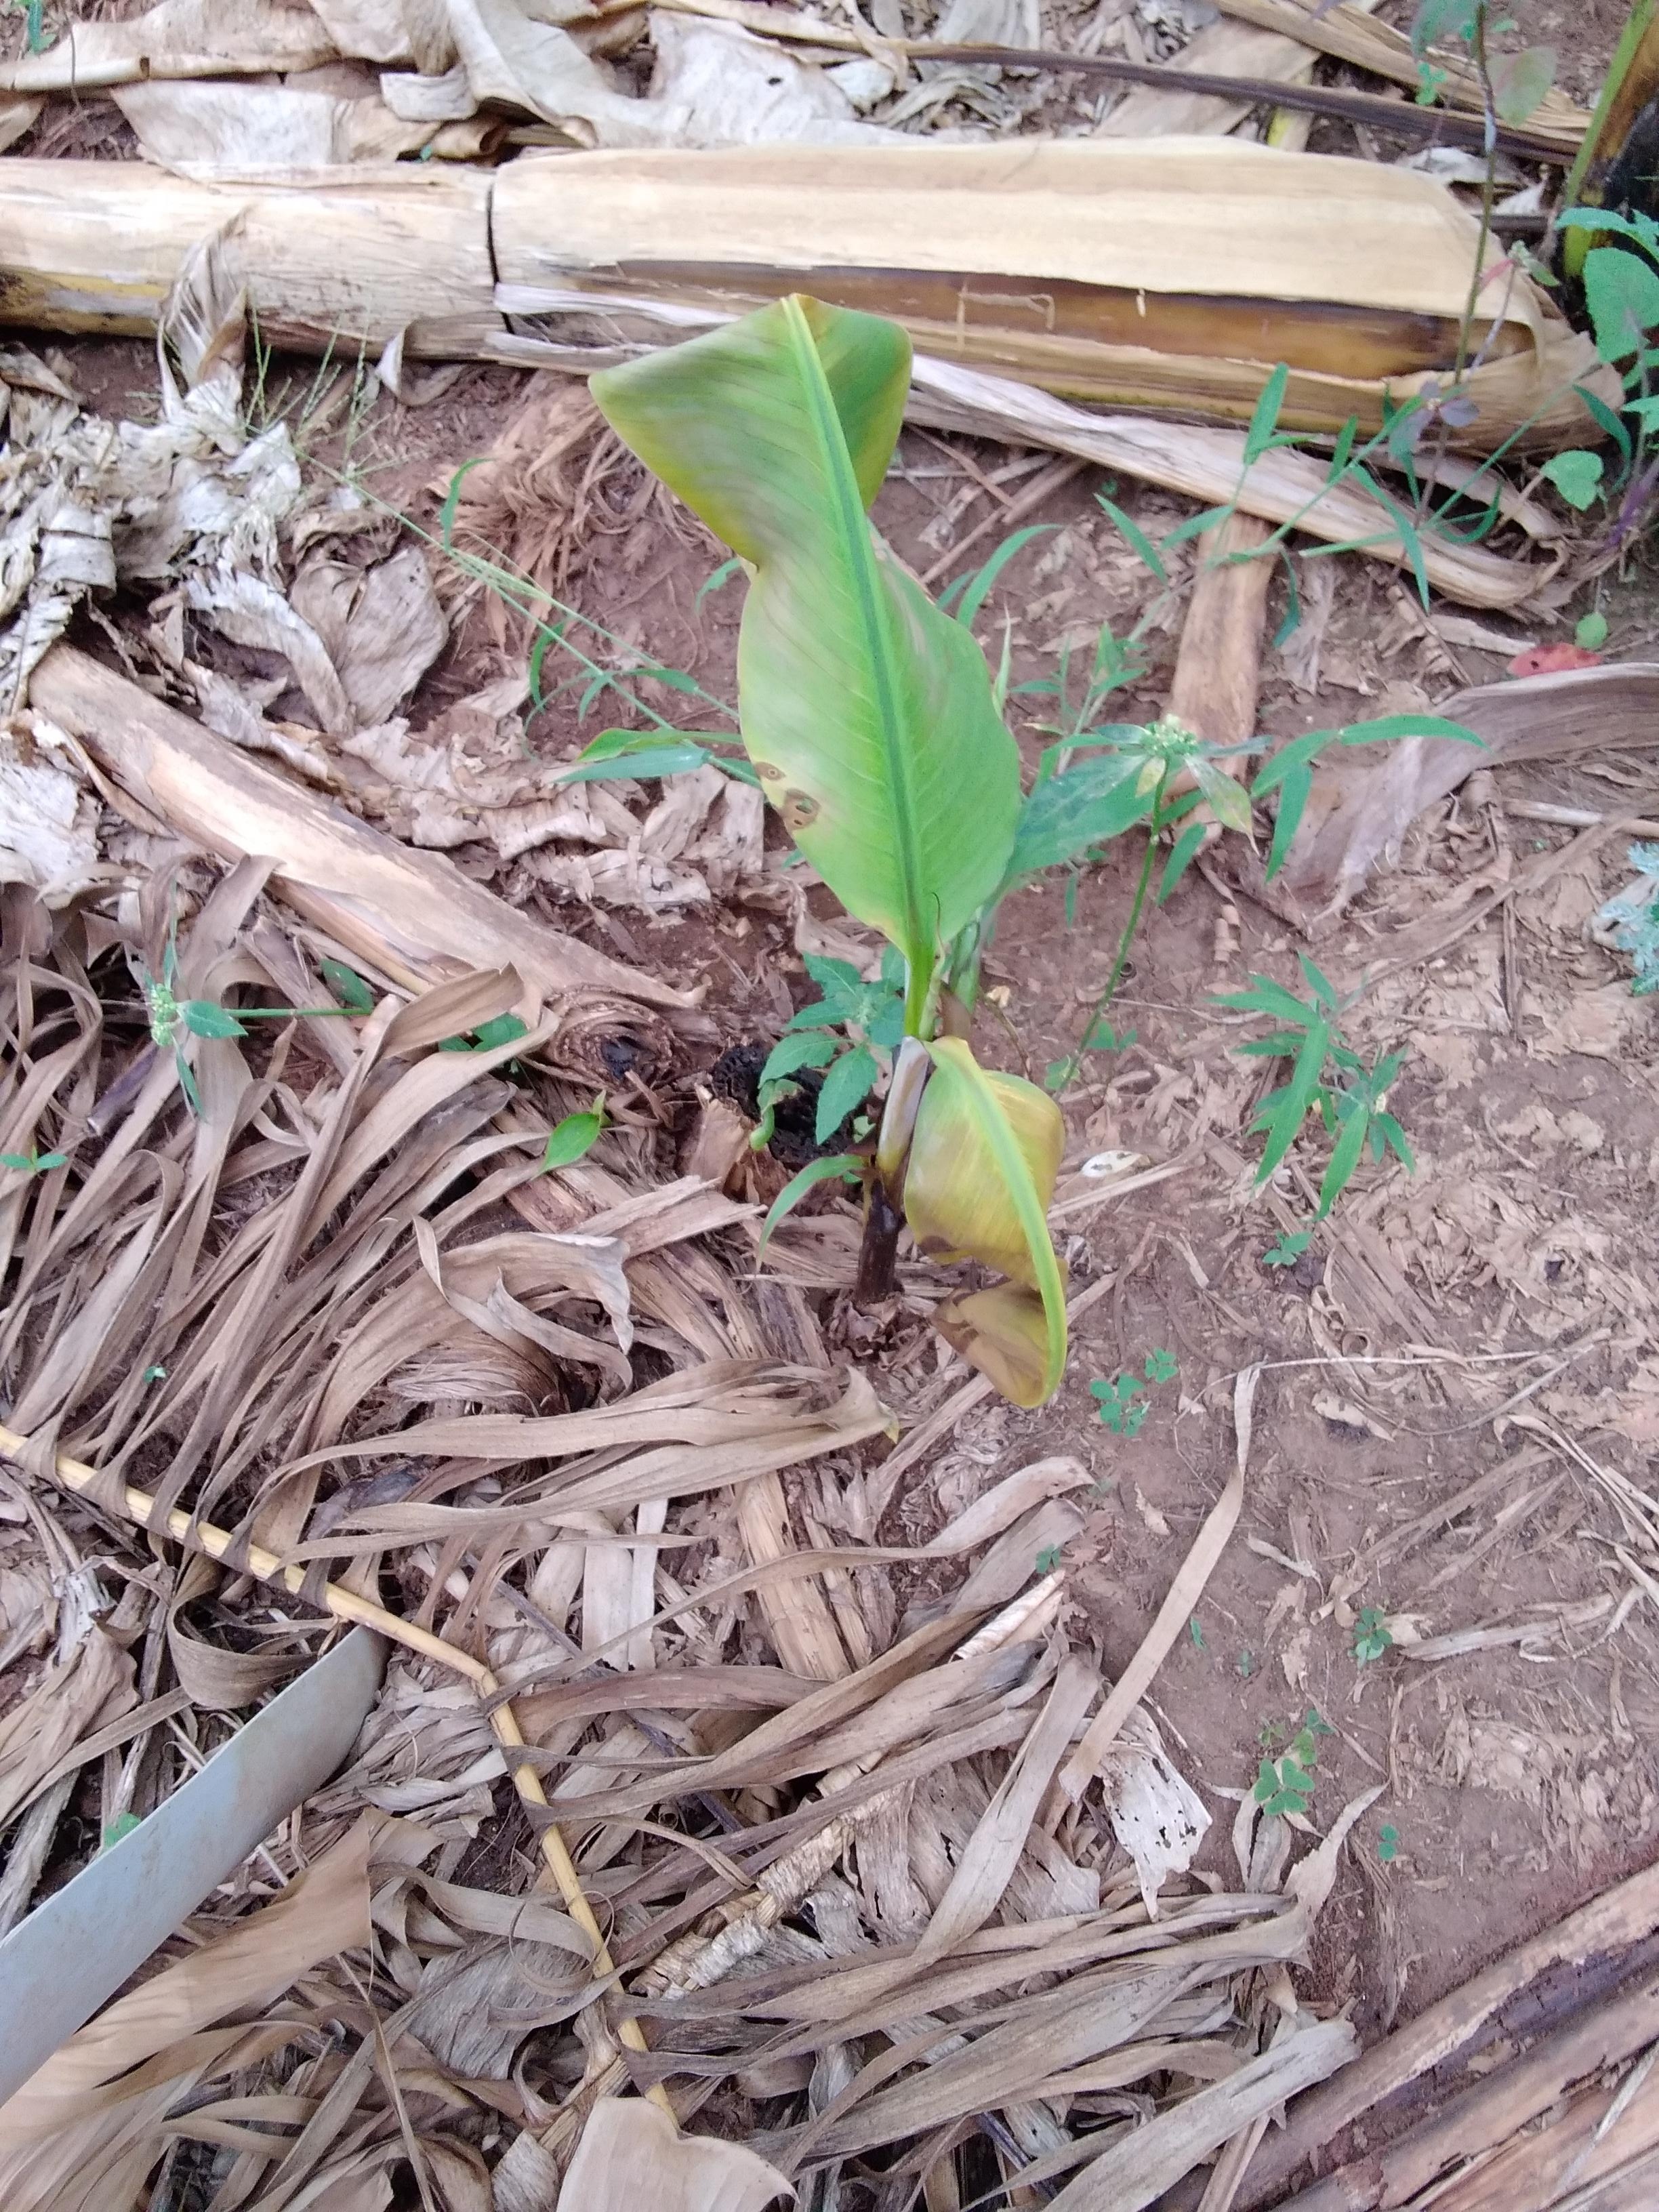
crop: banana
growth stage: vegetative
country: Uganda
